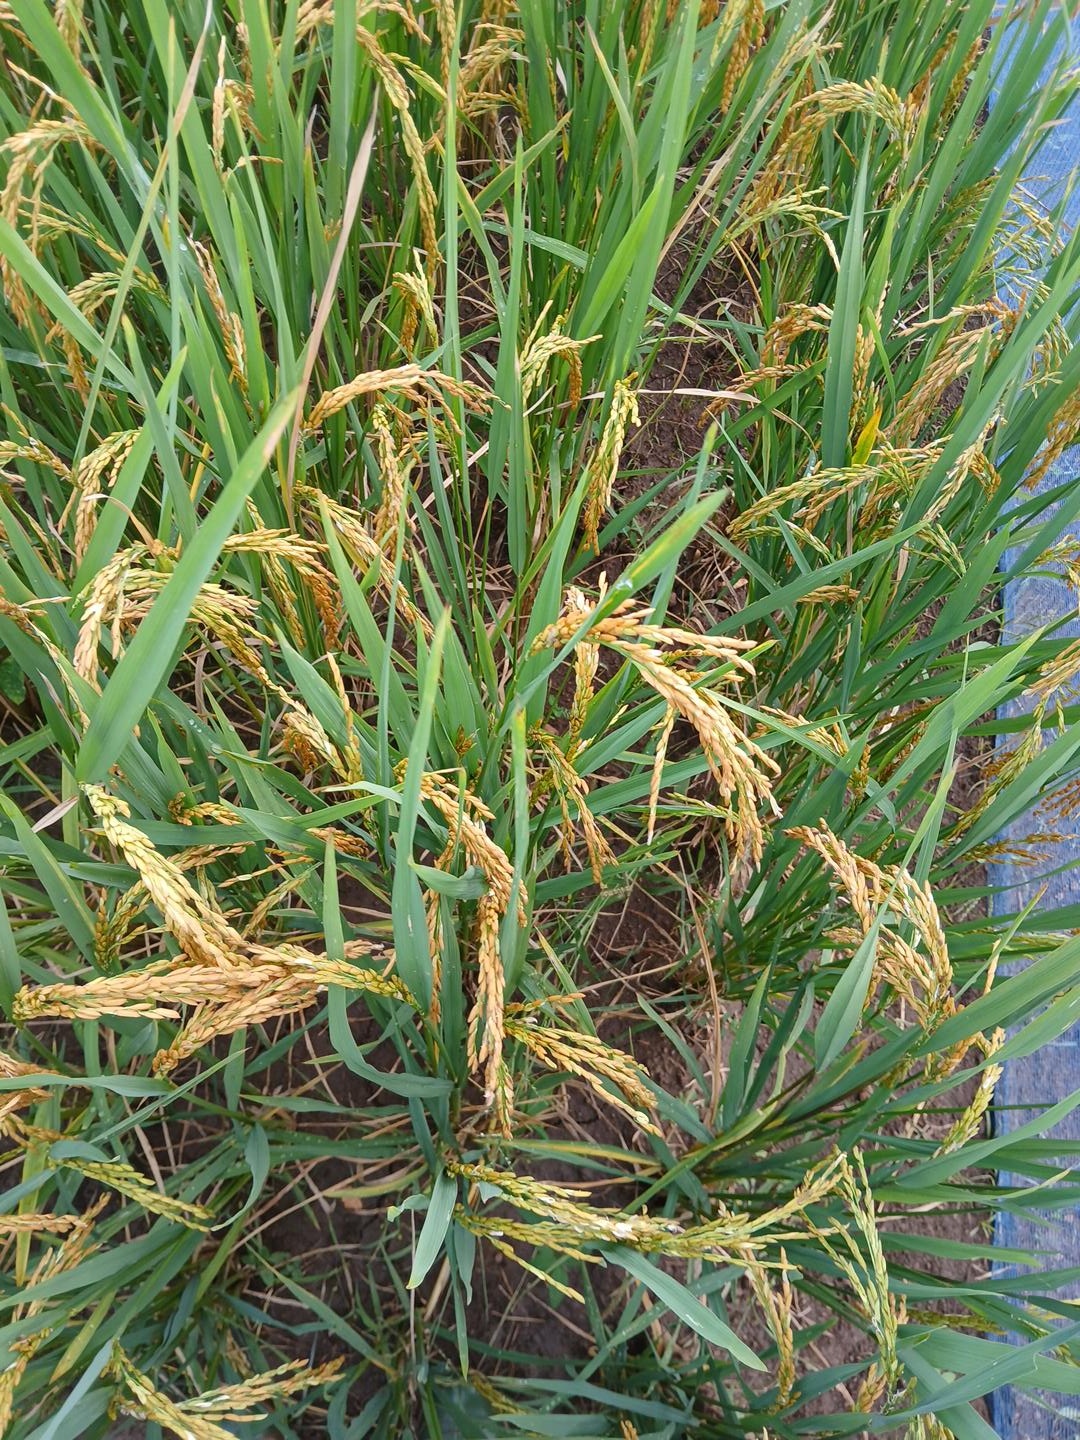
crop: rice
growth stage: ripening
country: Côte d'Ivoire
